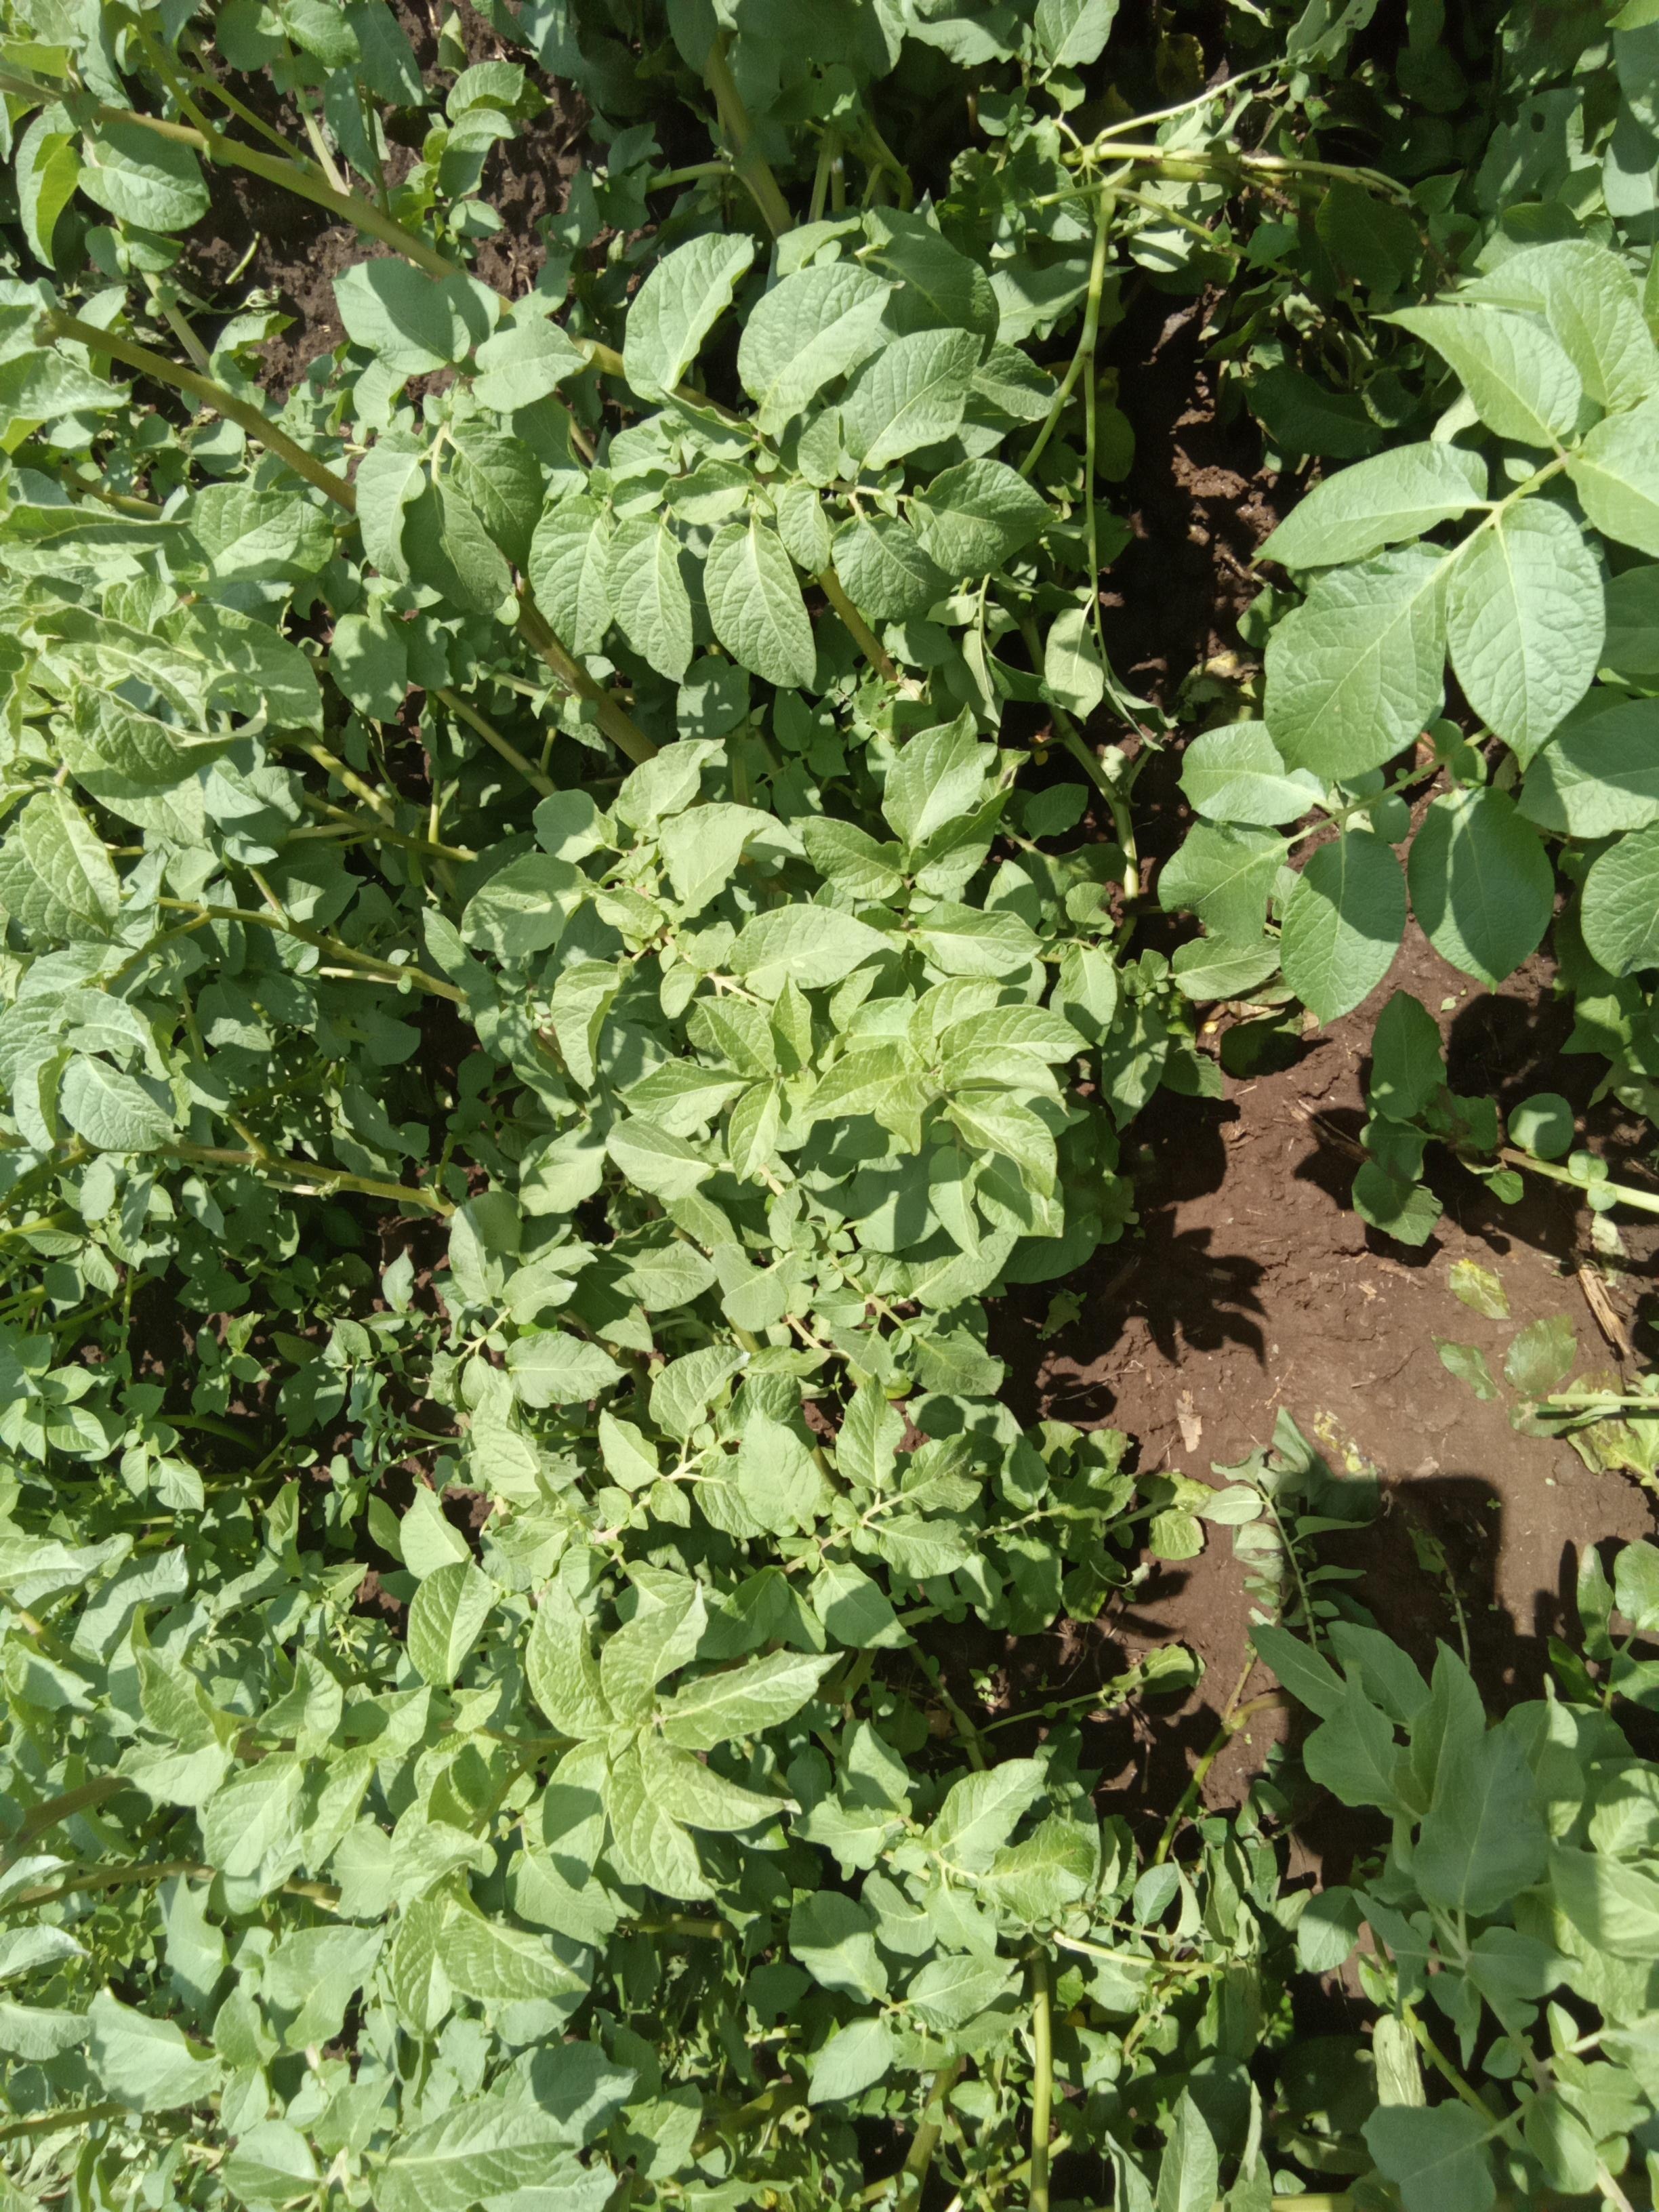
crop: potato
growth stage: vegetative
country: Kenya
